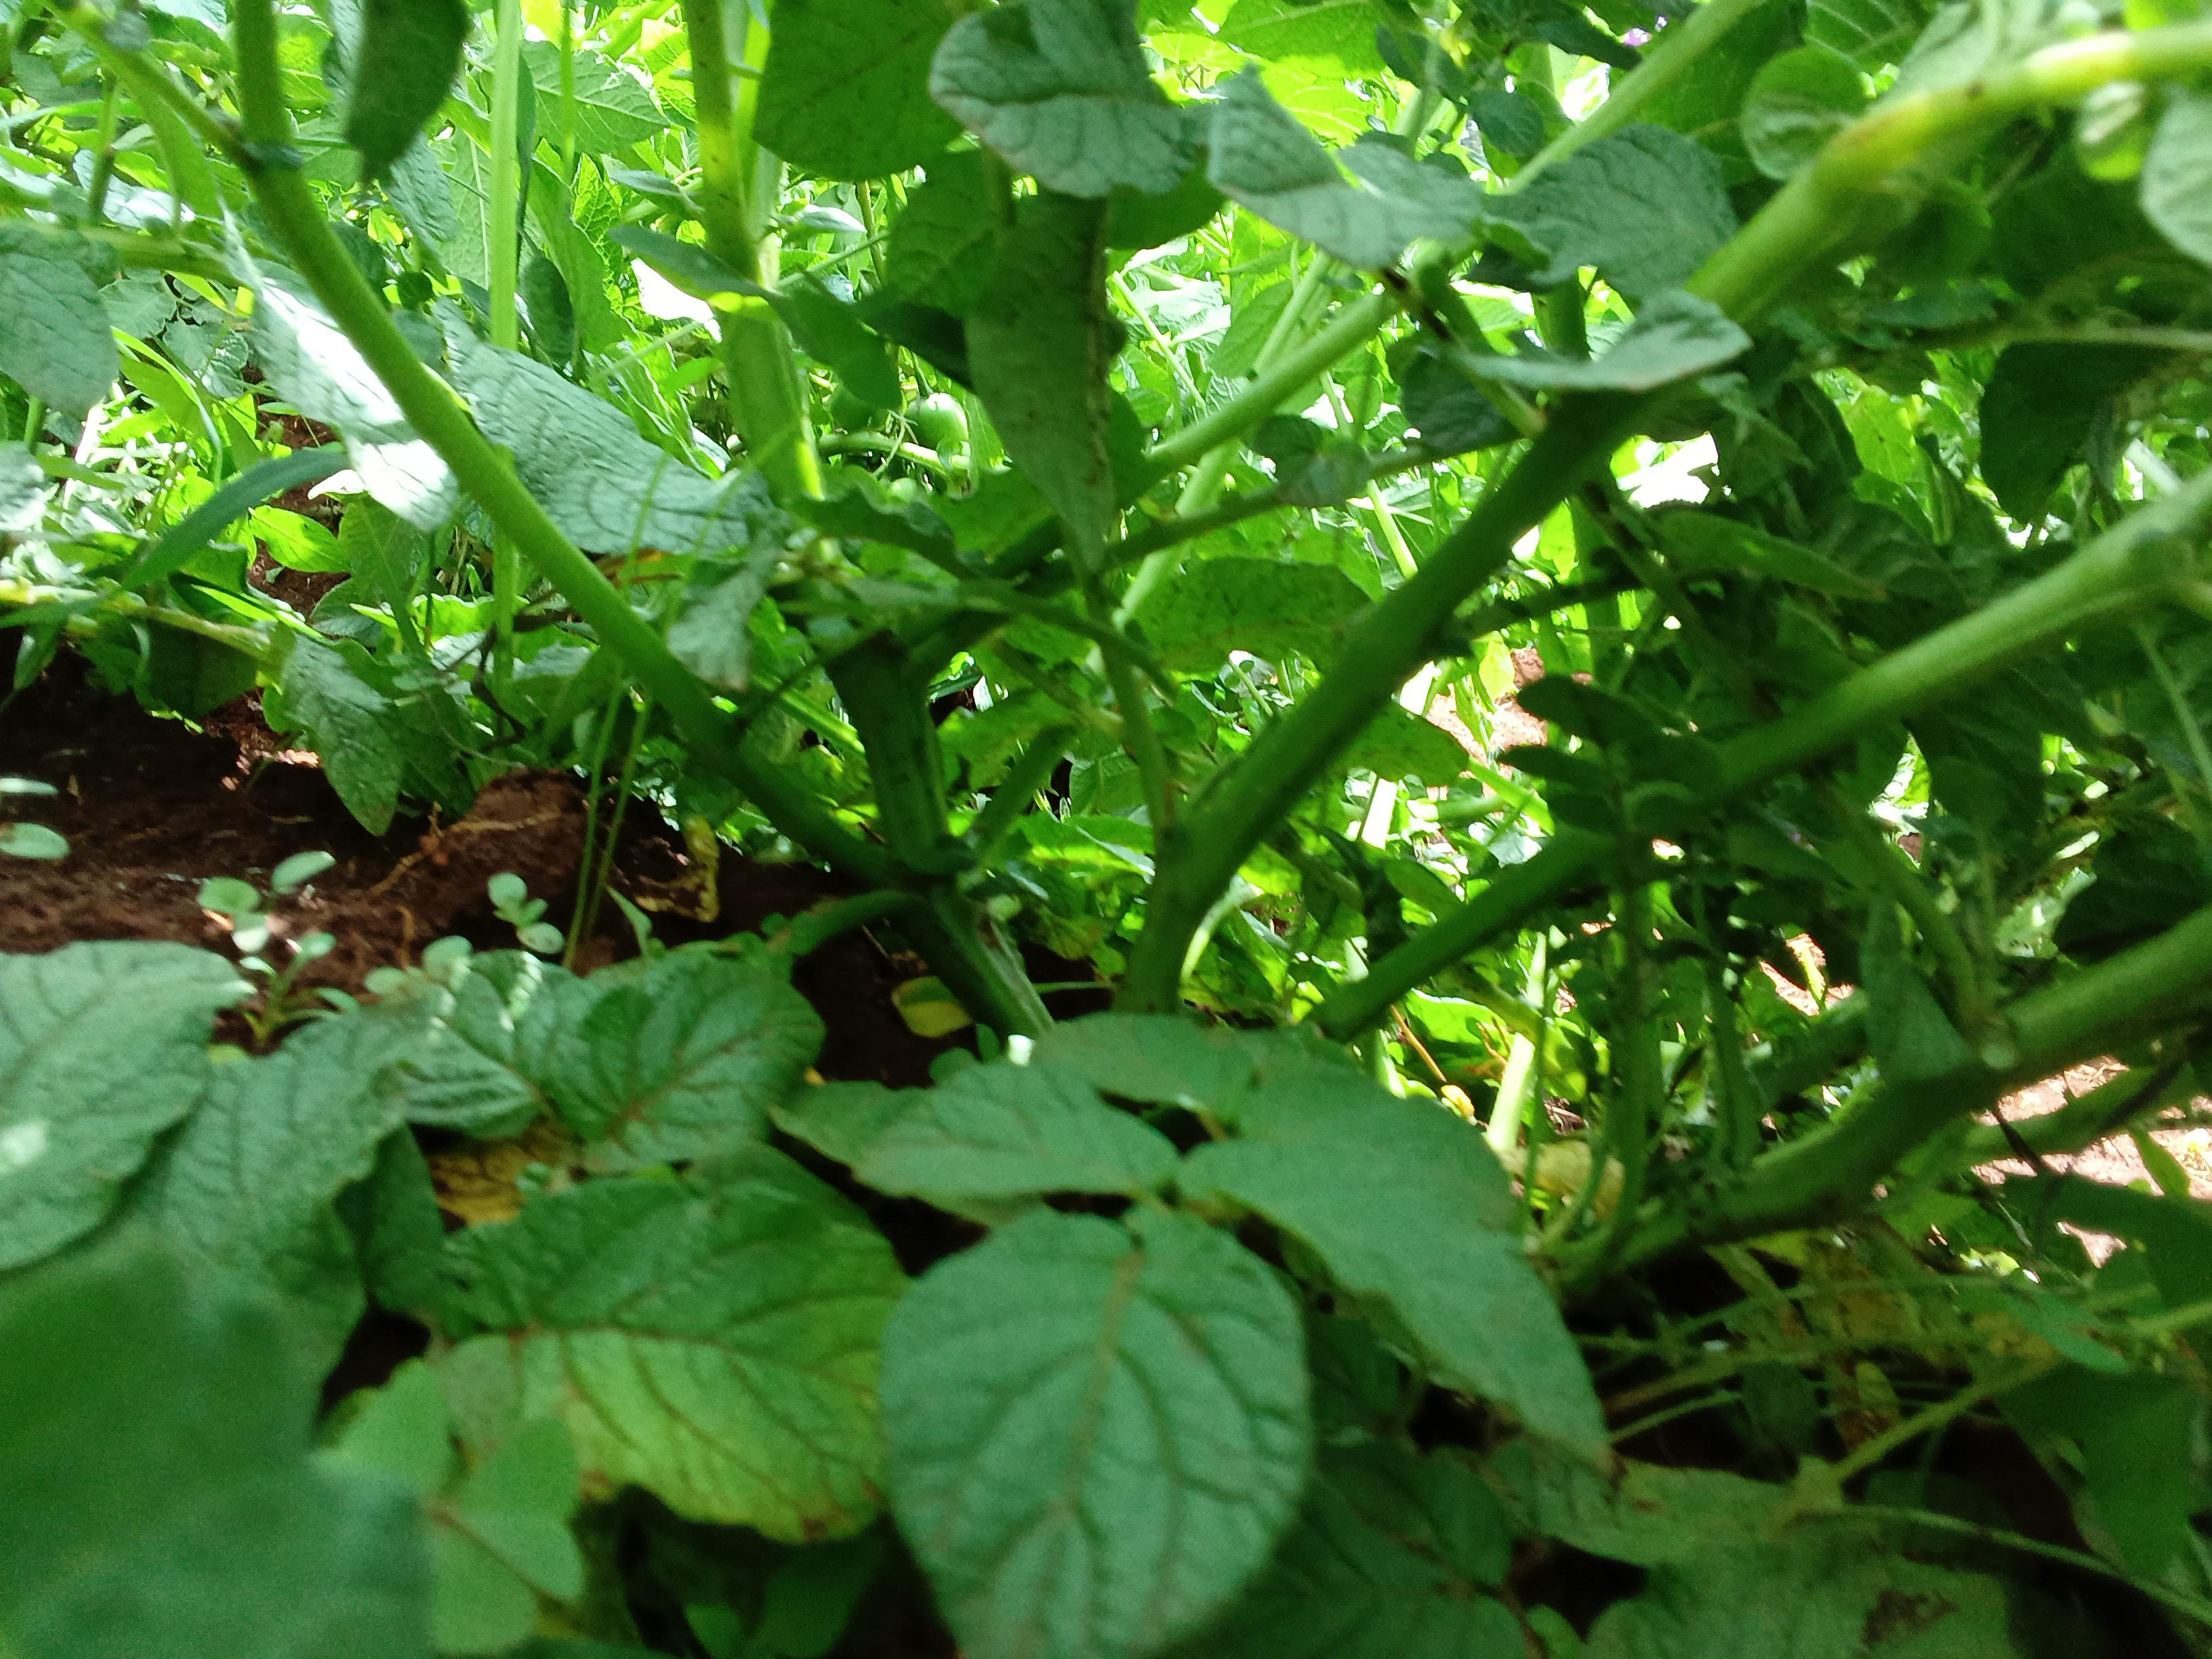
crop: potato
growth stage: flowering
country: Kenya
